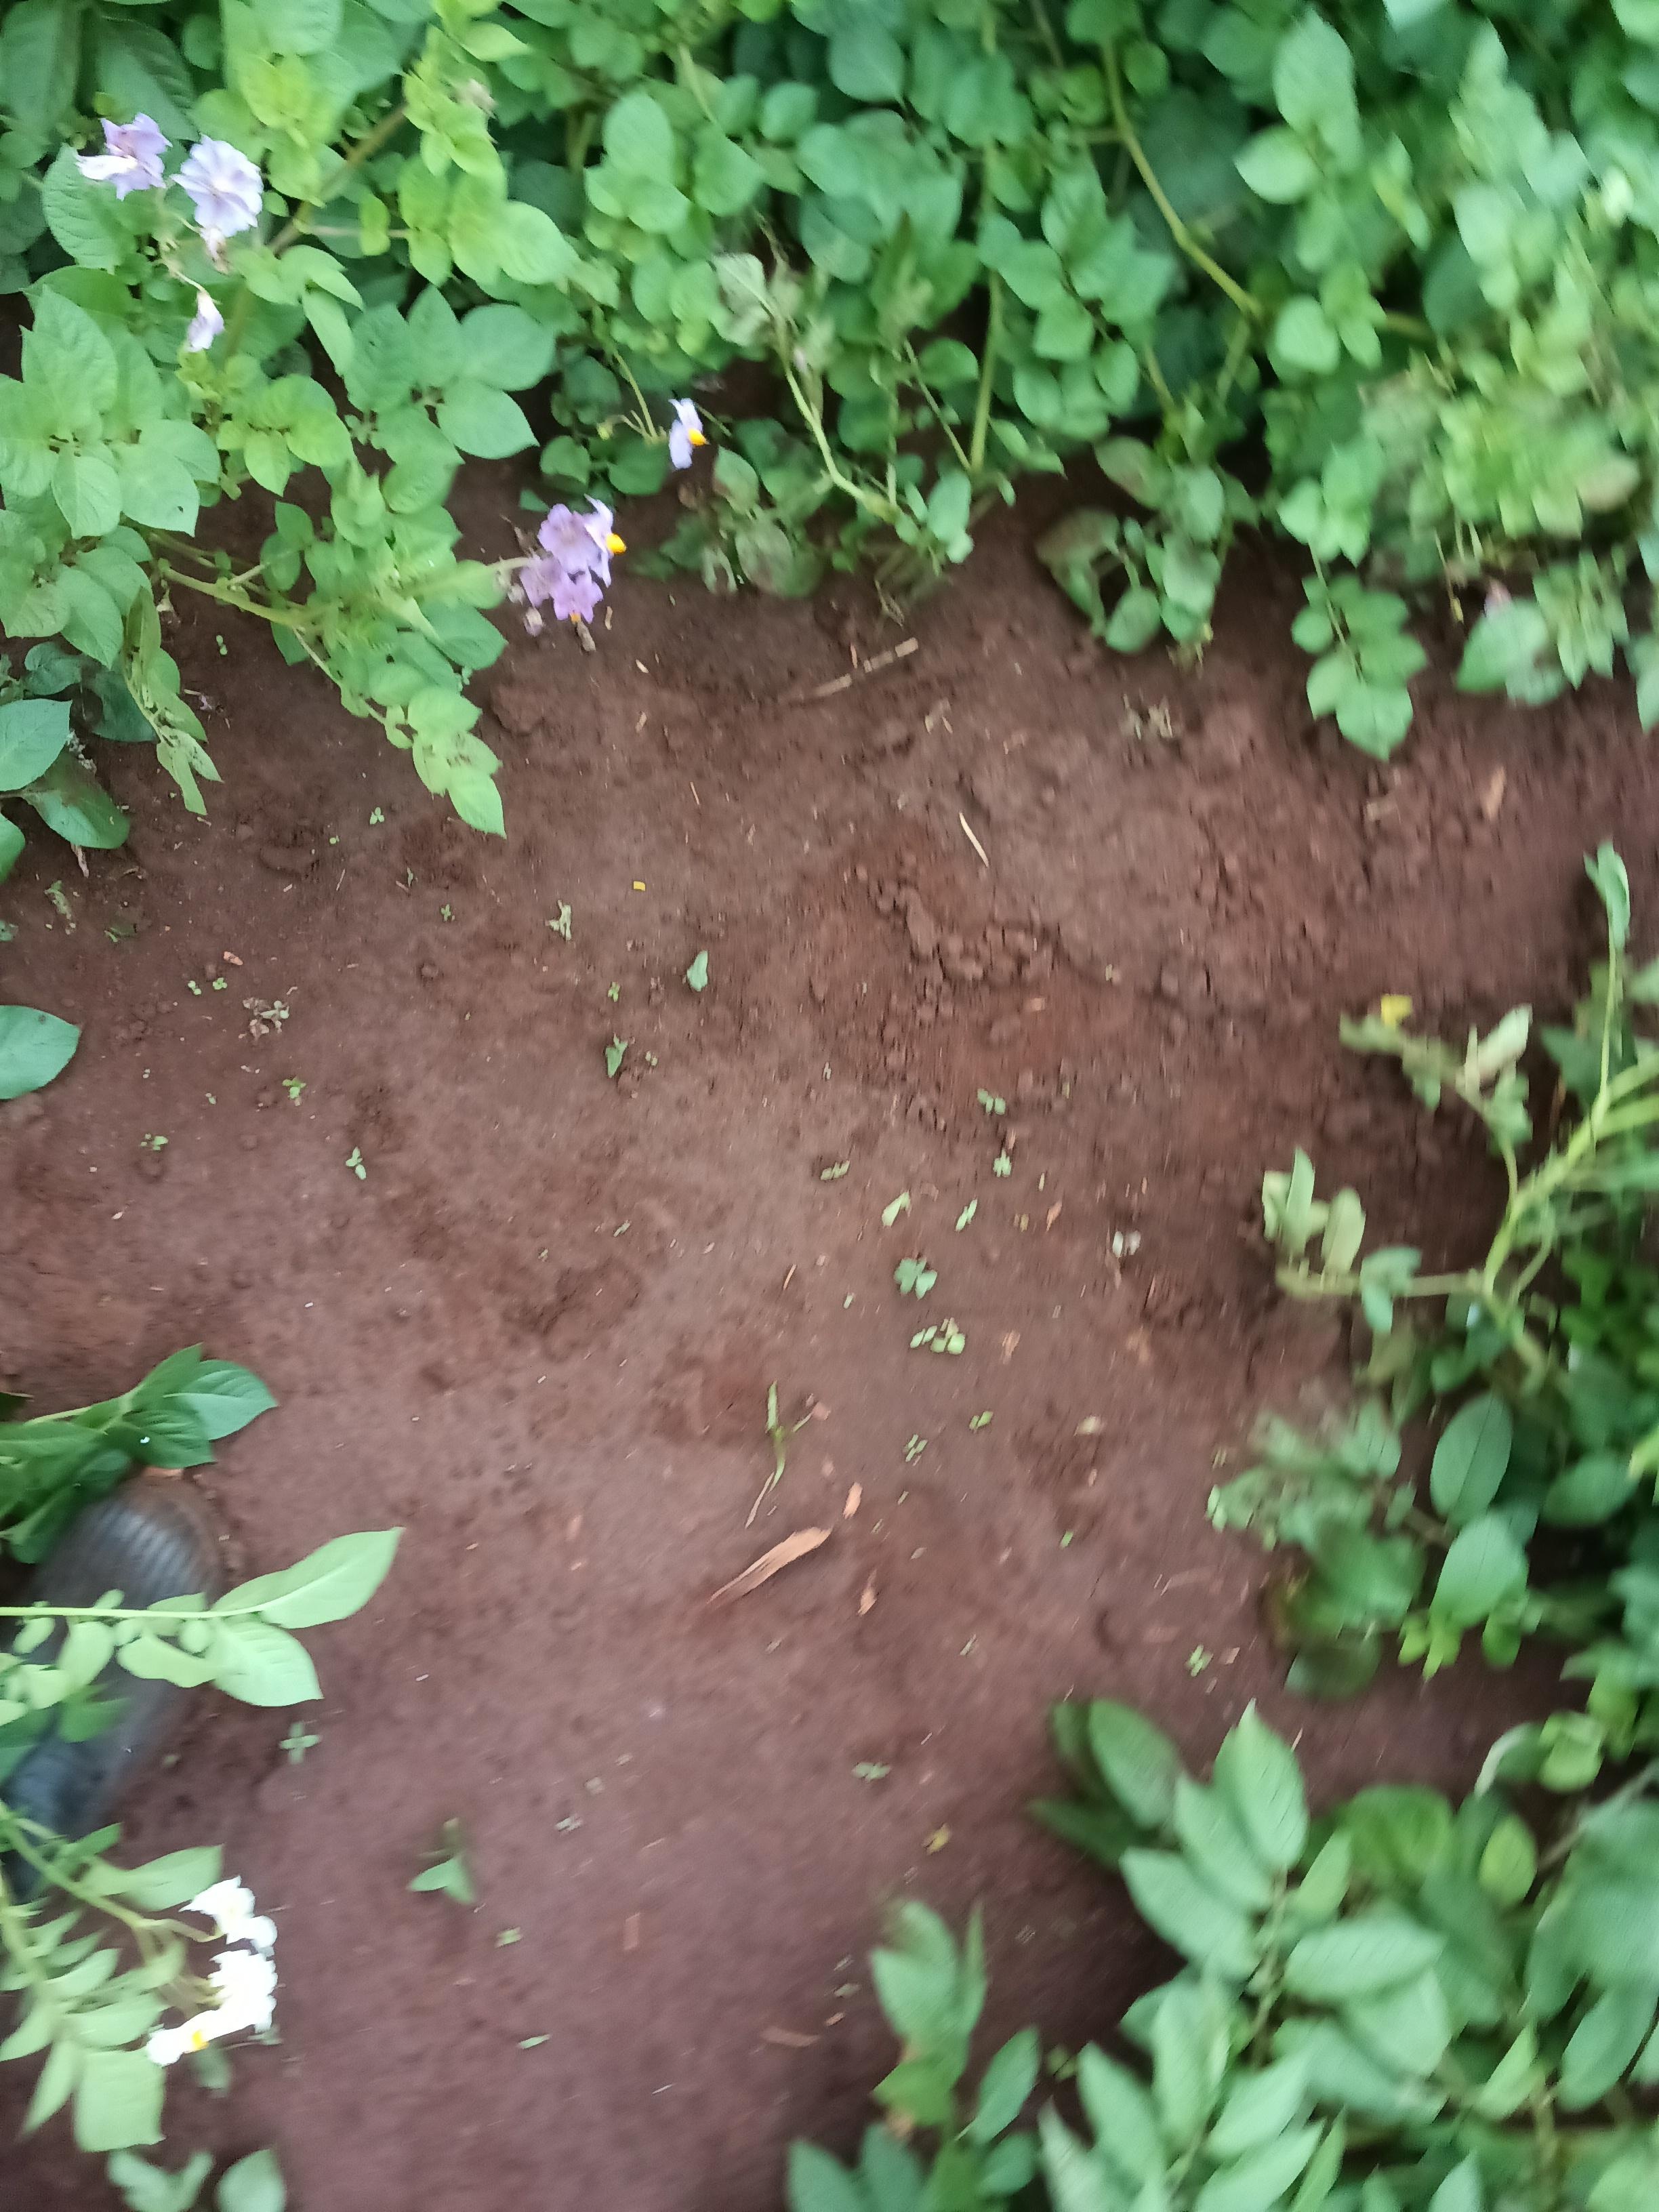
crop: potato
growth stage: flowering
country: Kenya
